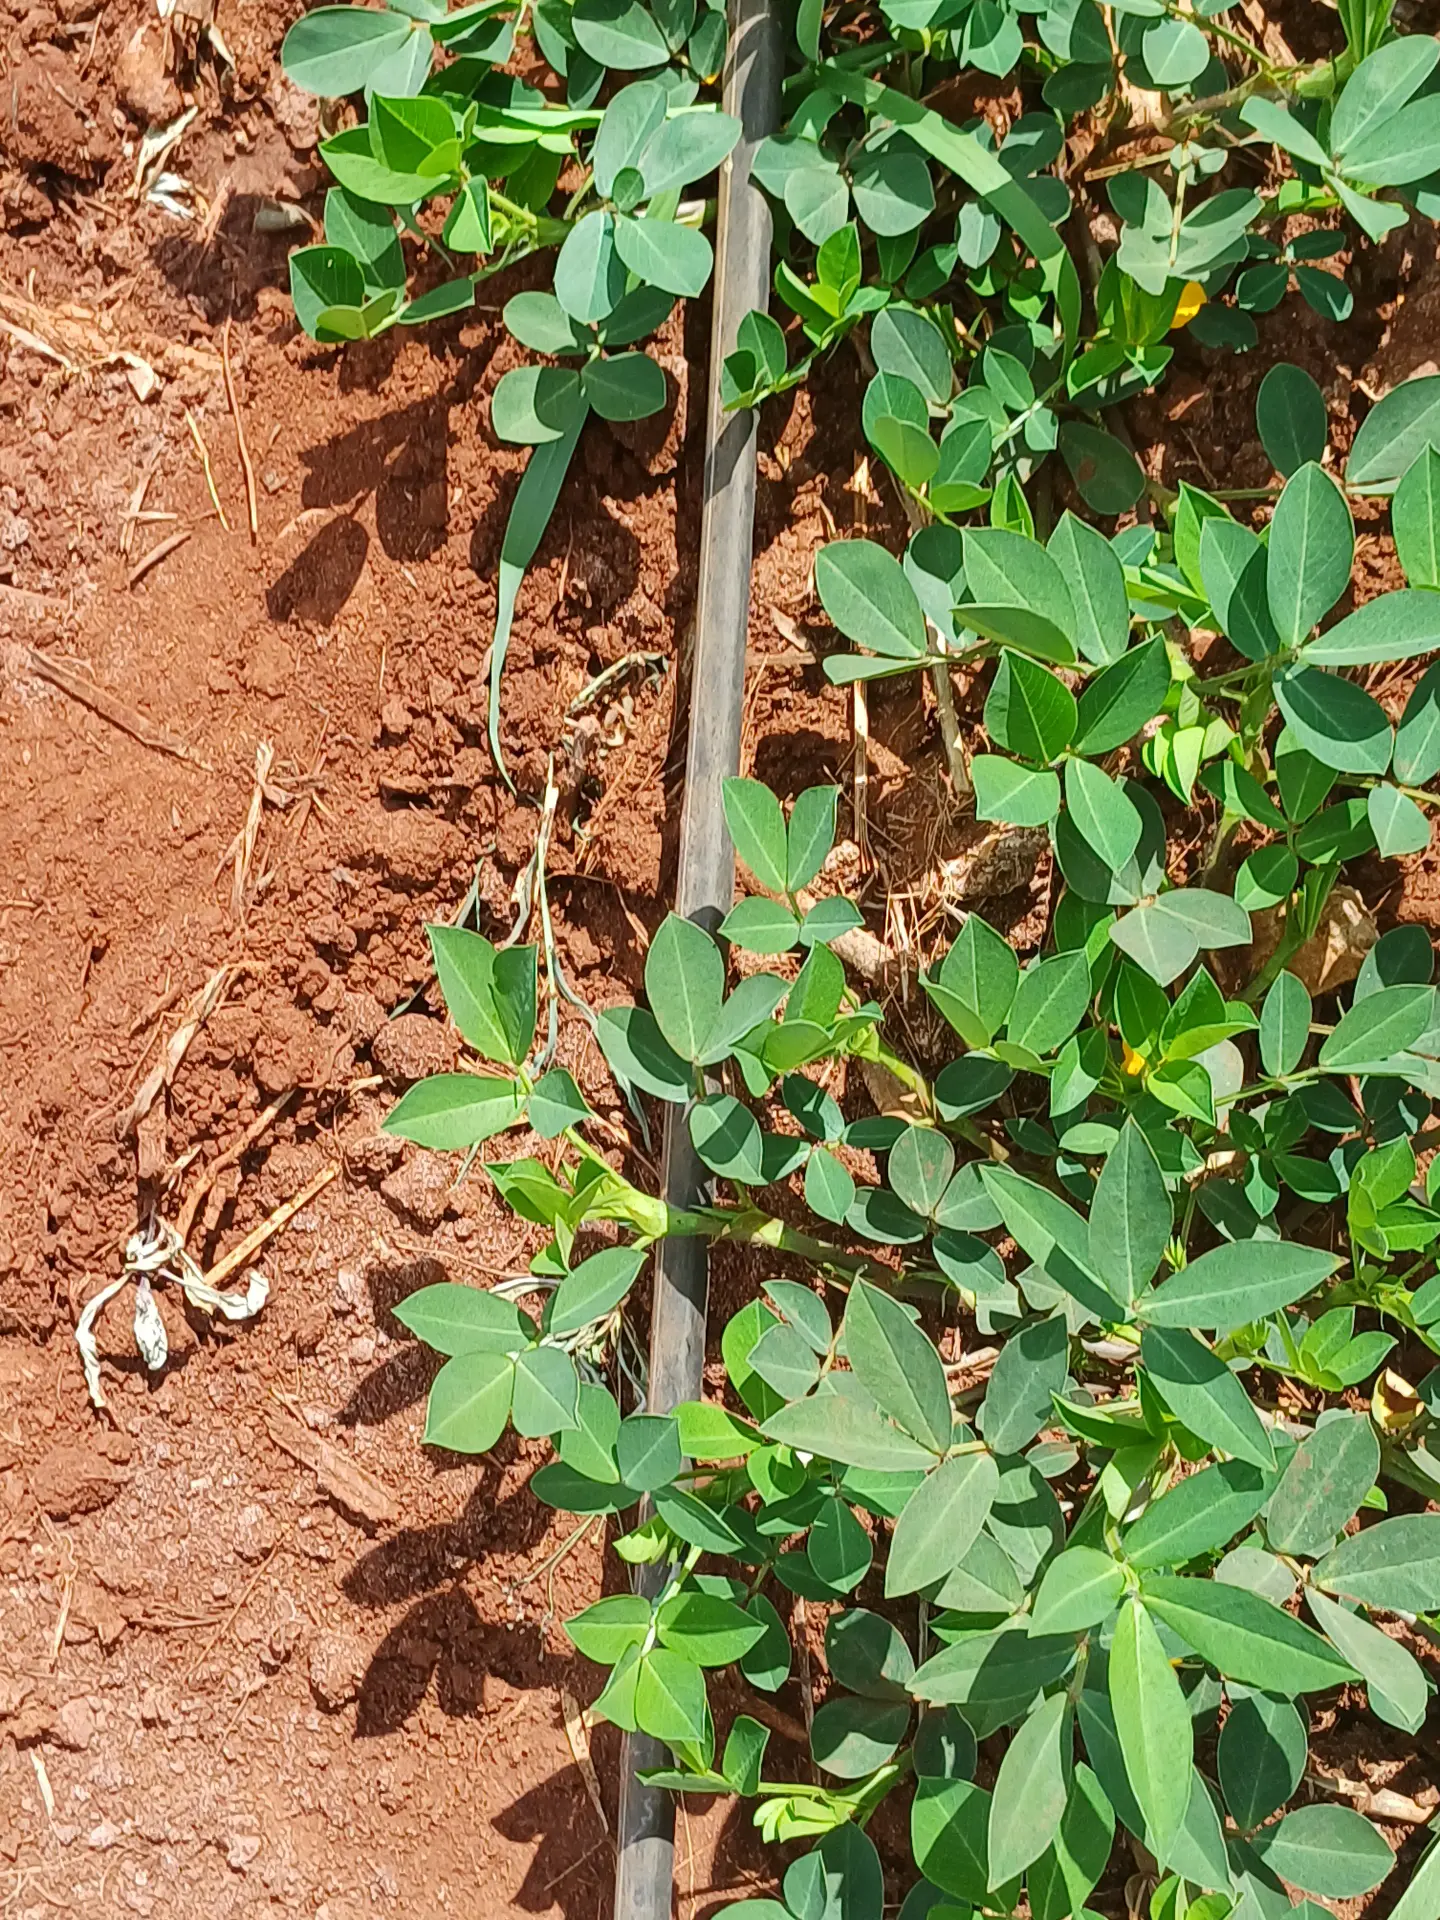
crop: groundnut
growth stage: vegetative
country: Kenya
